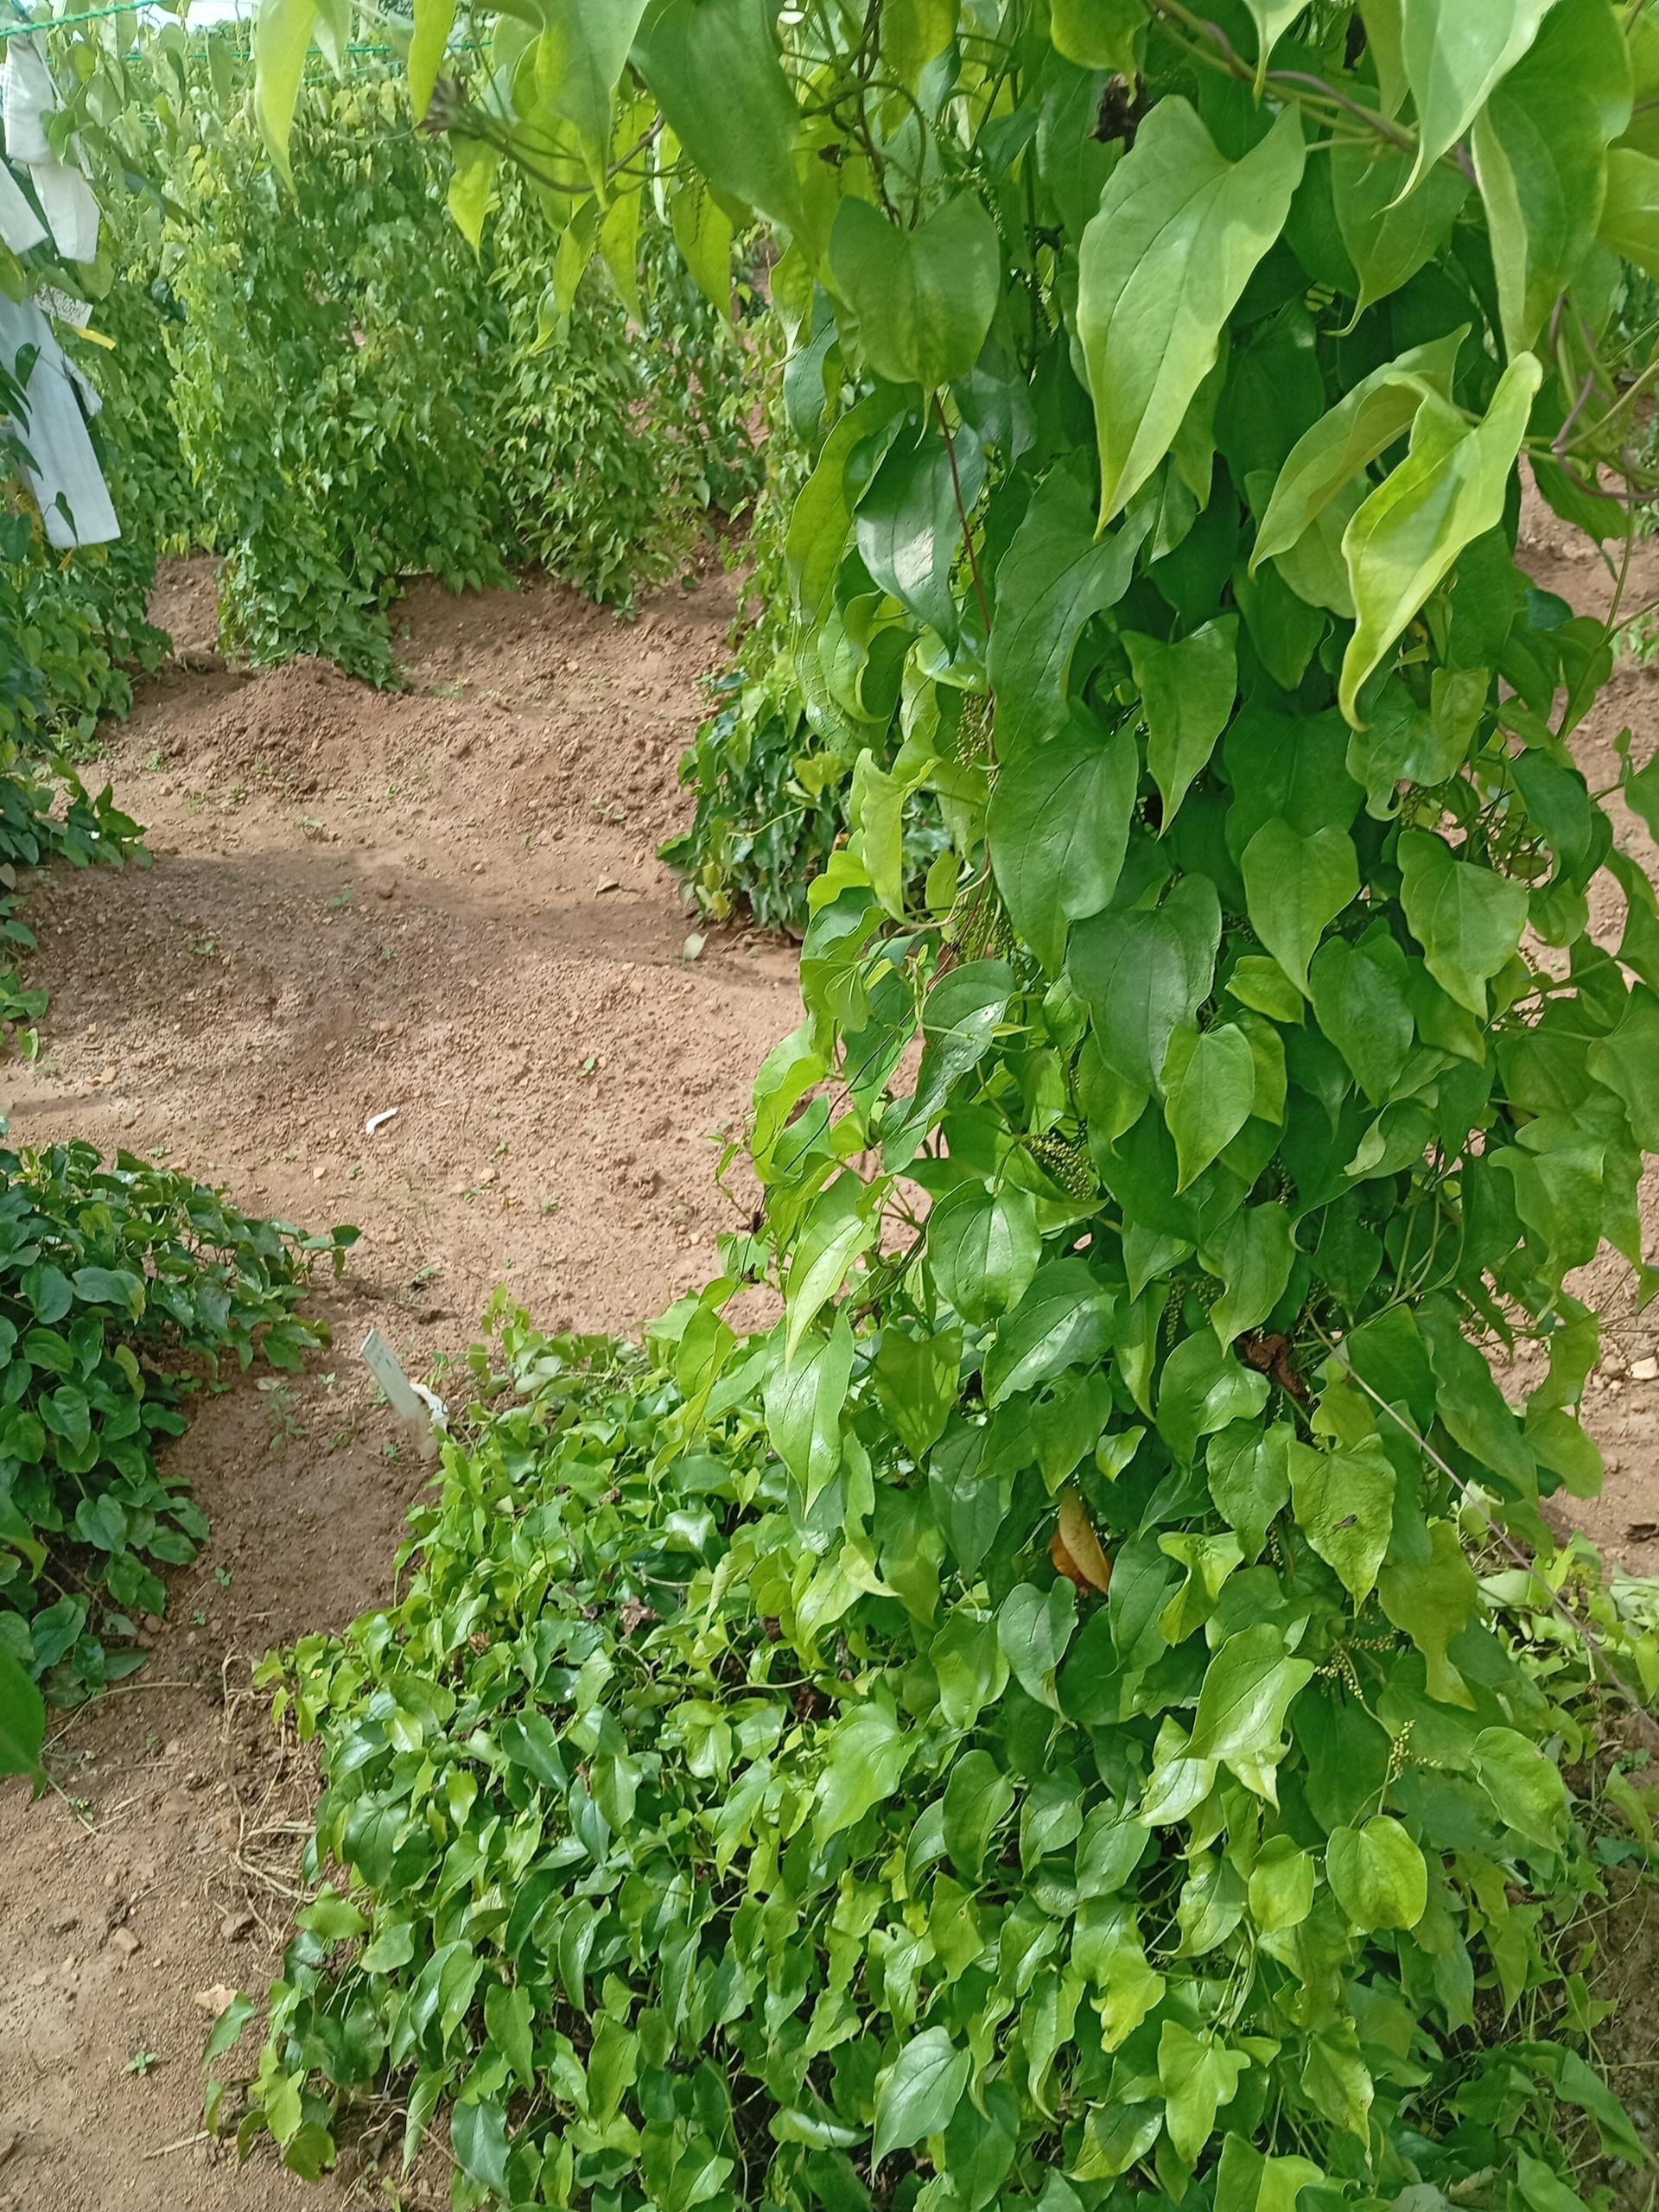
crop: yam
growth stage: vegetative
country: Nigeria
